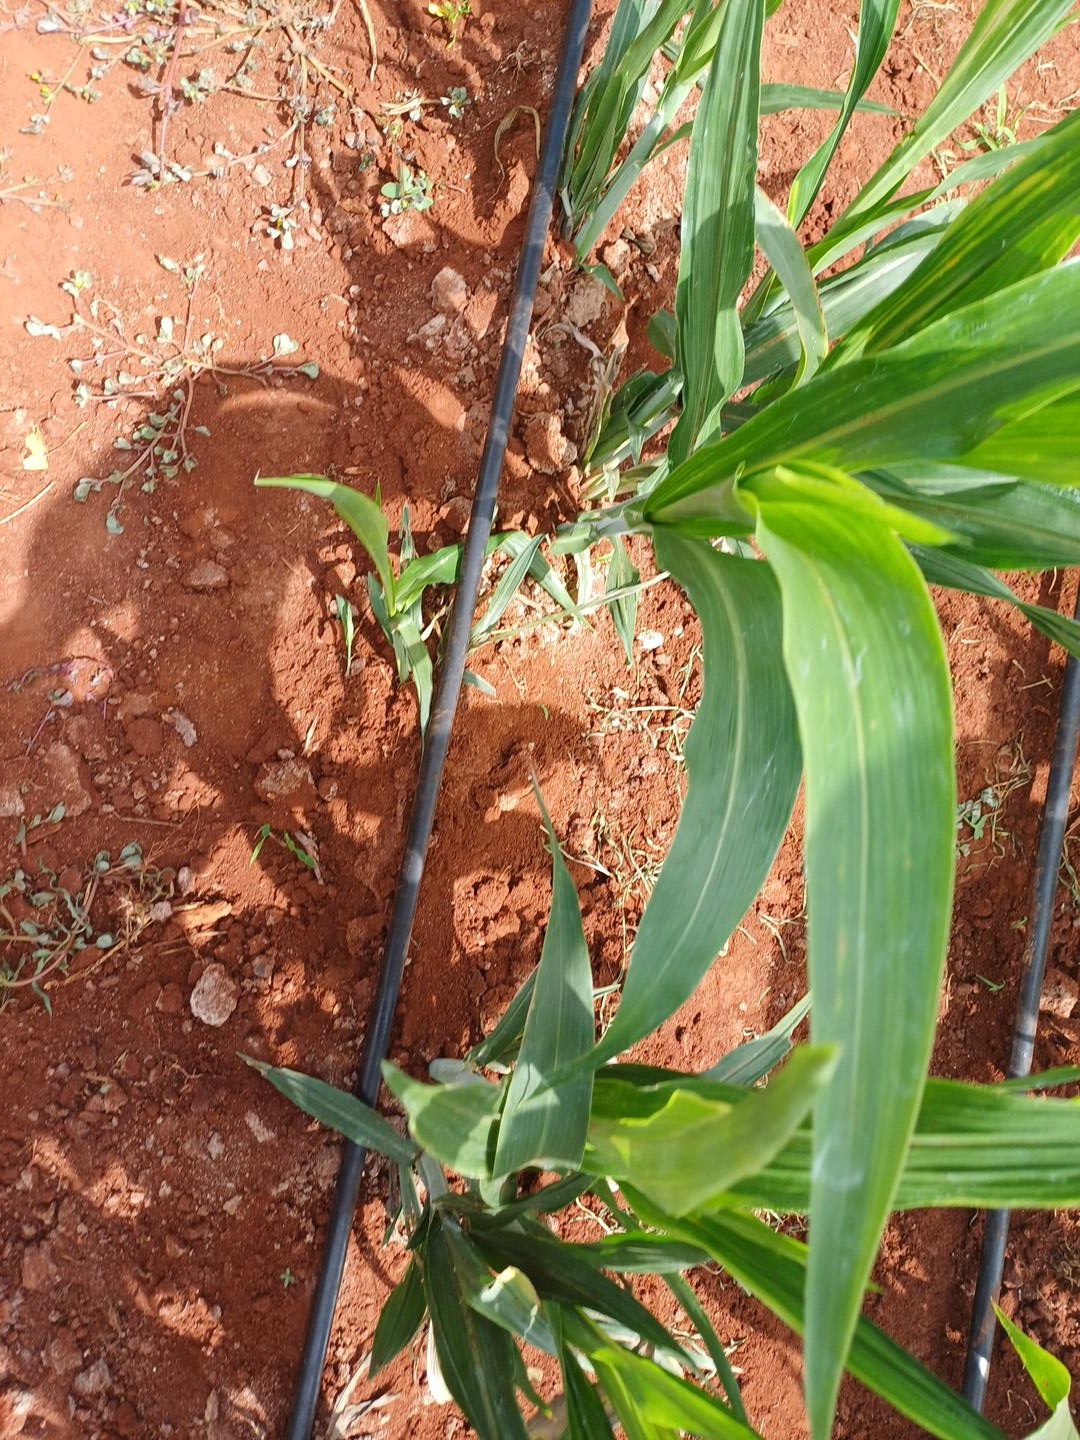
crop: sorghum
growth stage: vegetative
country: Kenya
